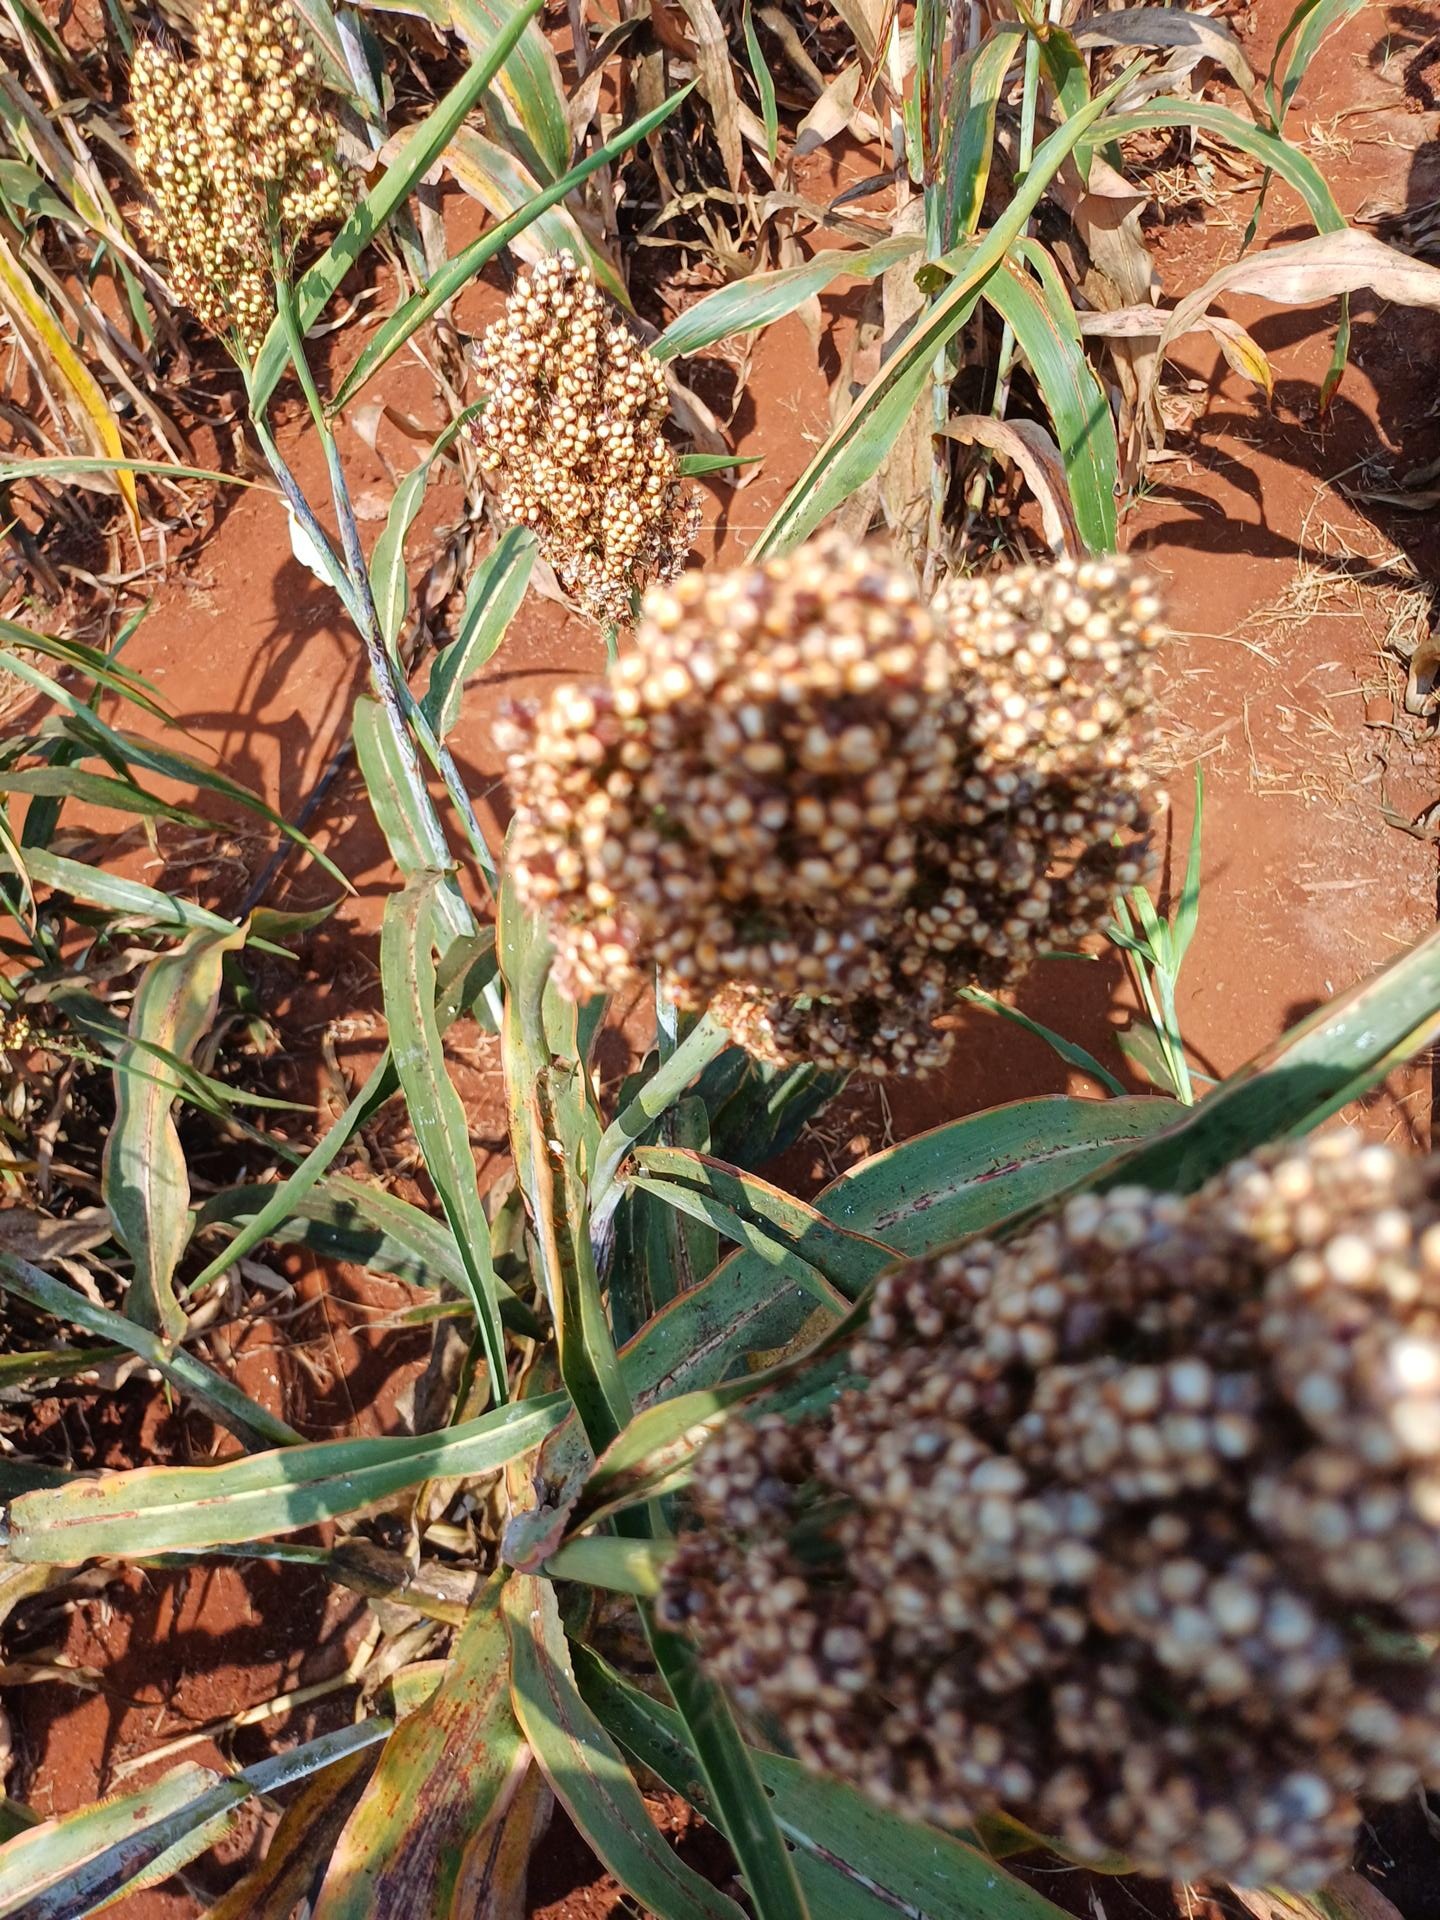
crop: sorghum
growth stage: filling grain
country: Kenya
